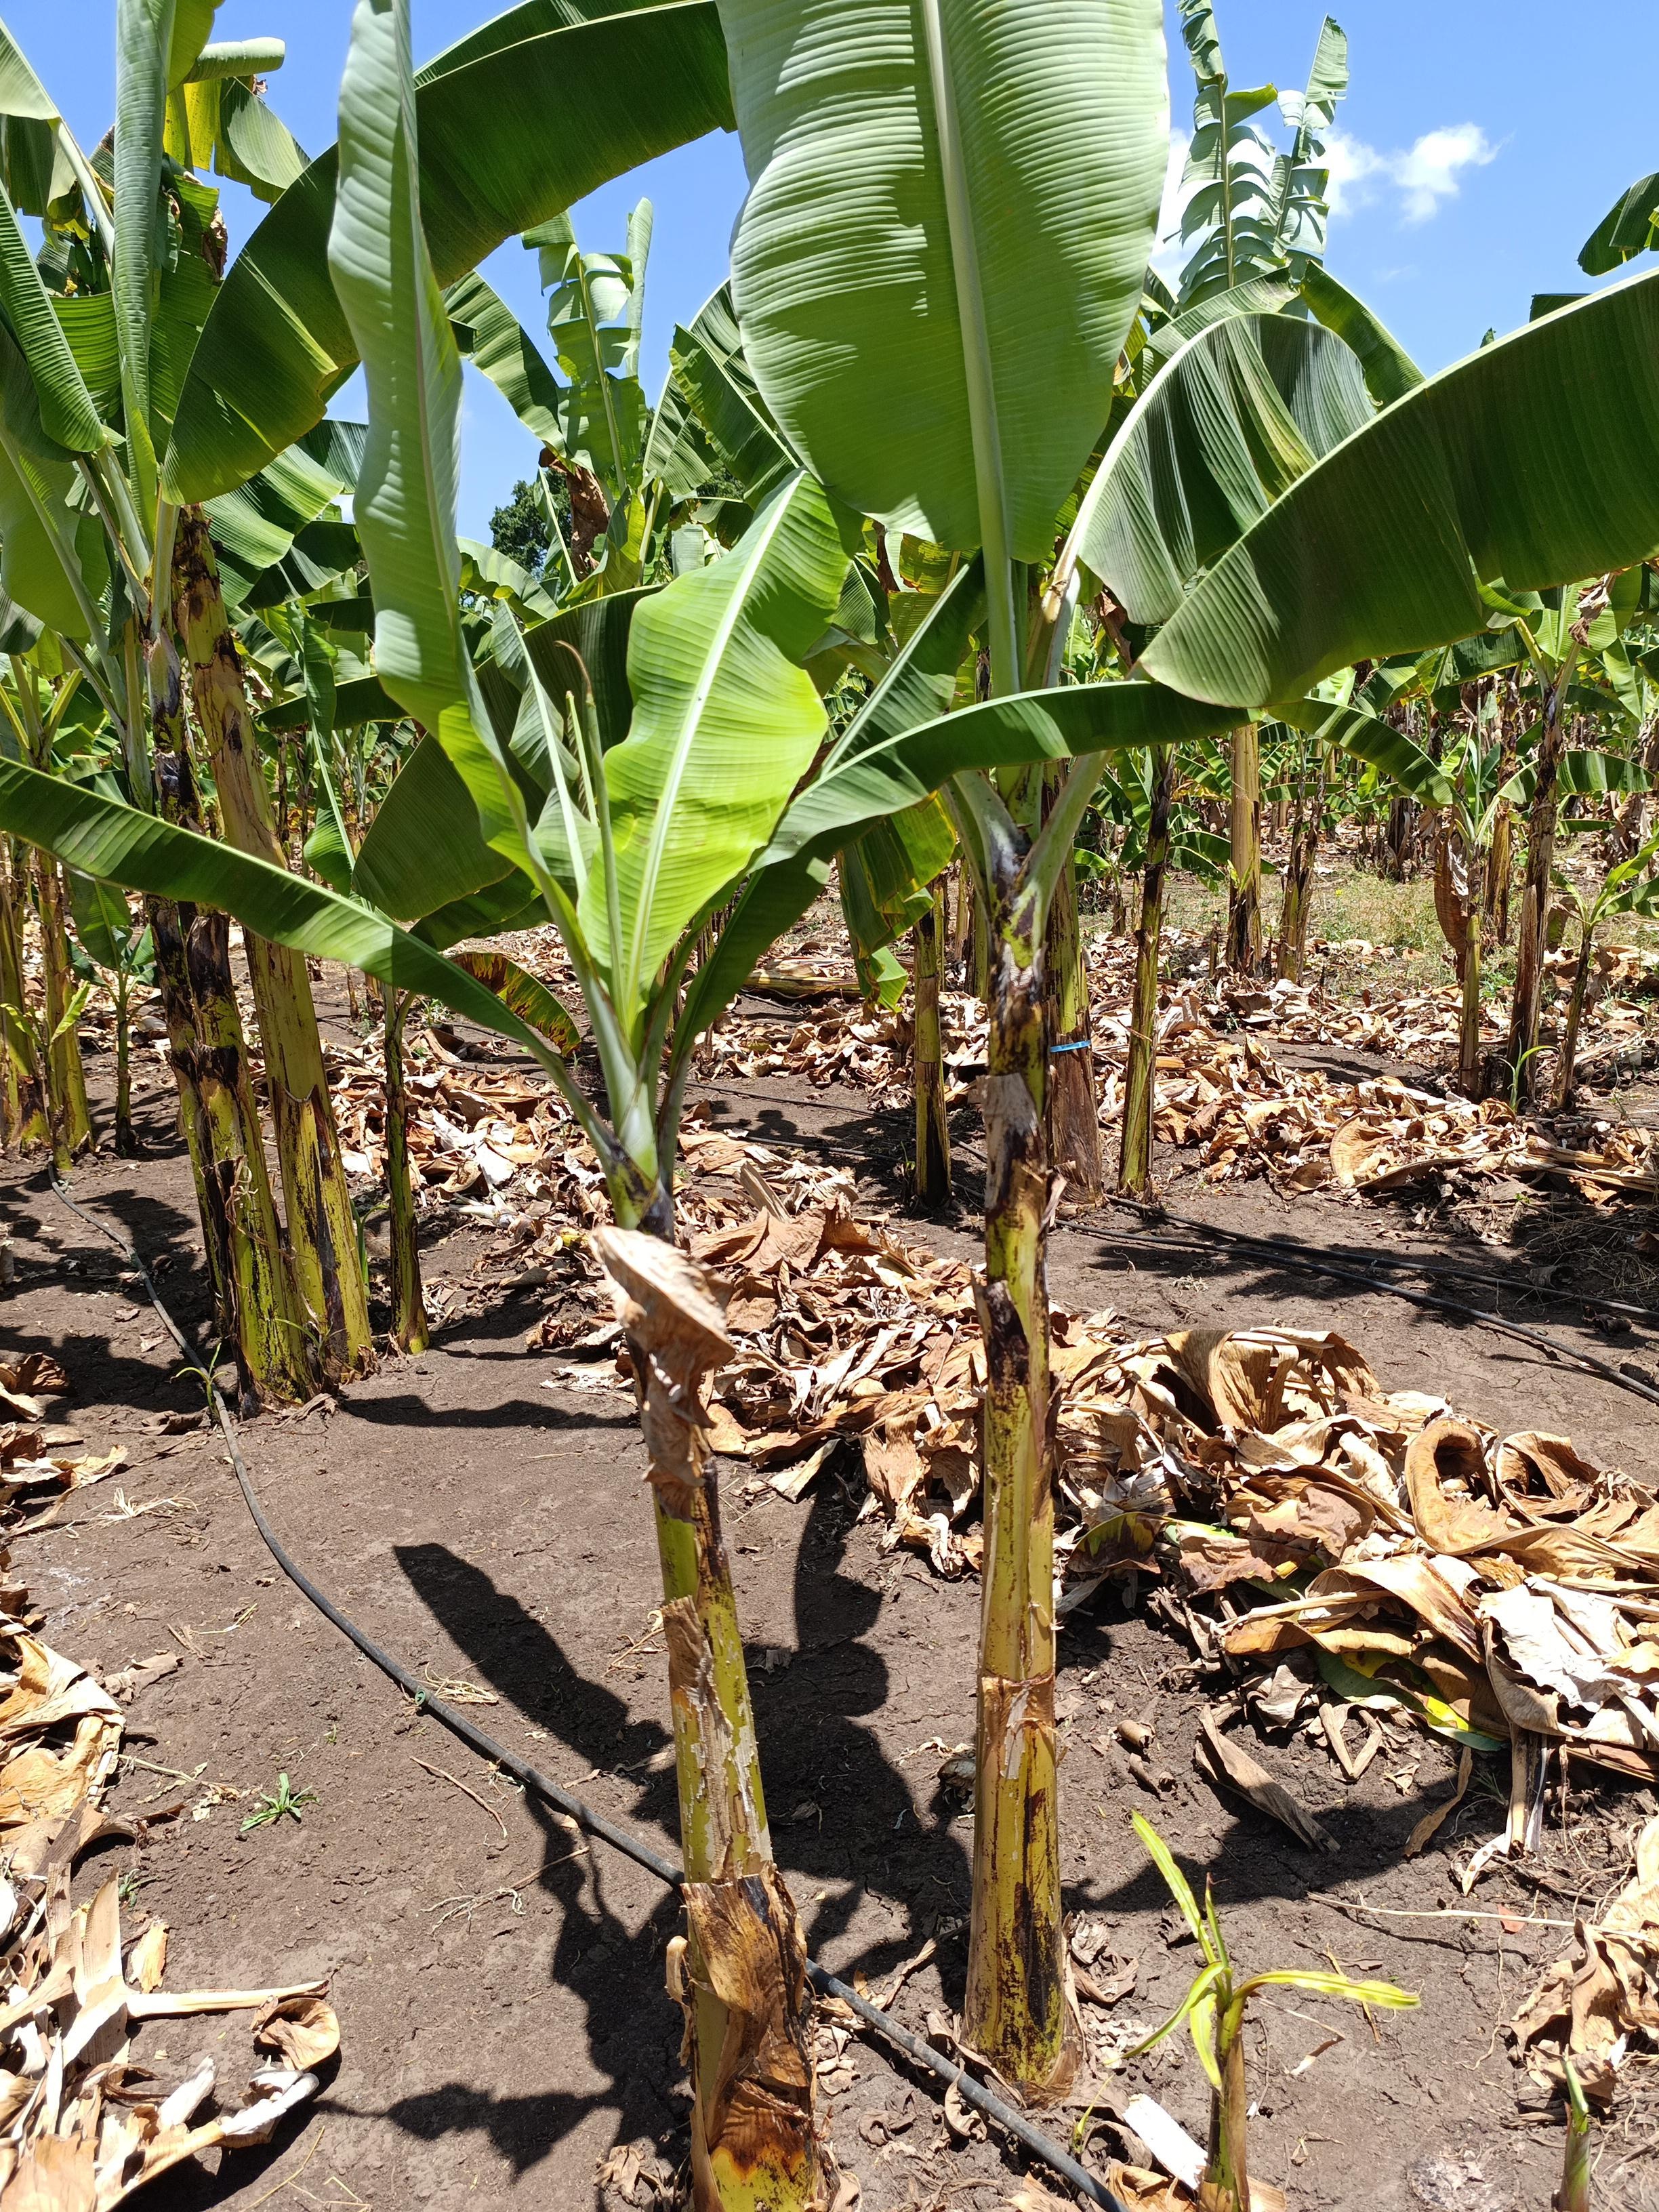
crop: banana
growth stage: vegetative
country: Tanzania
